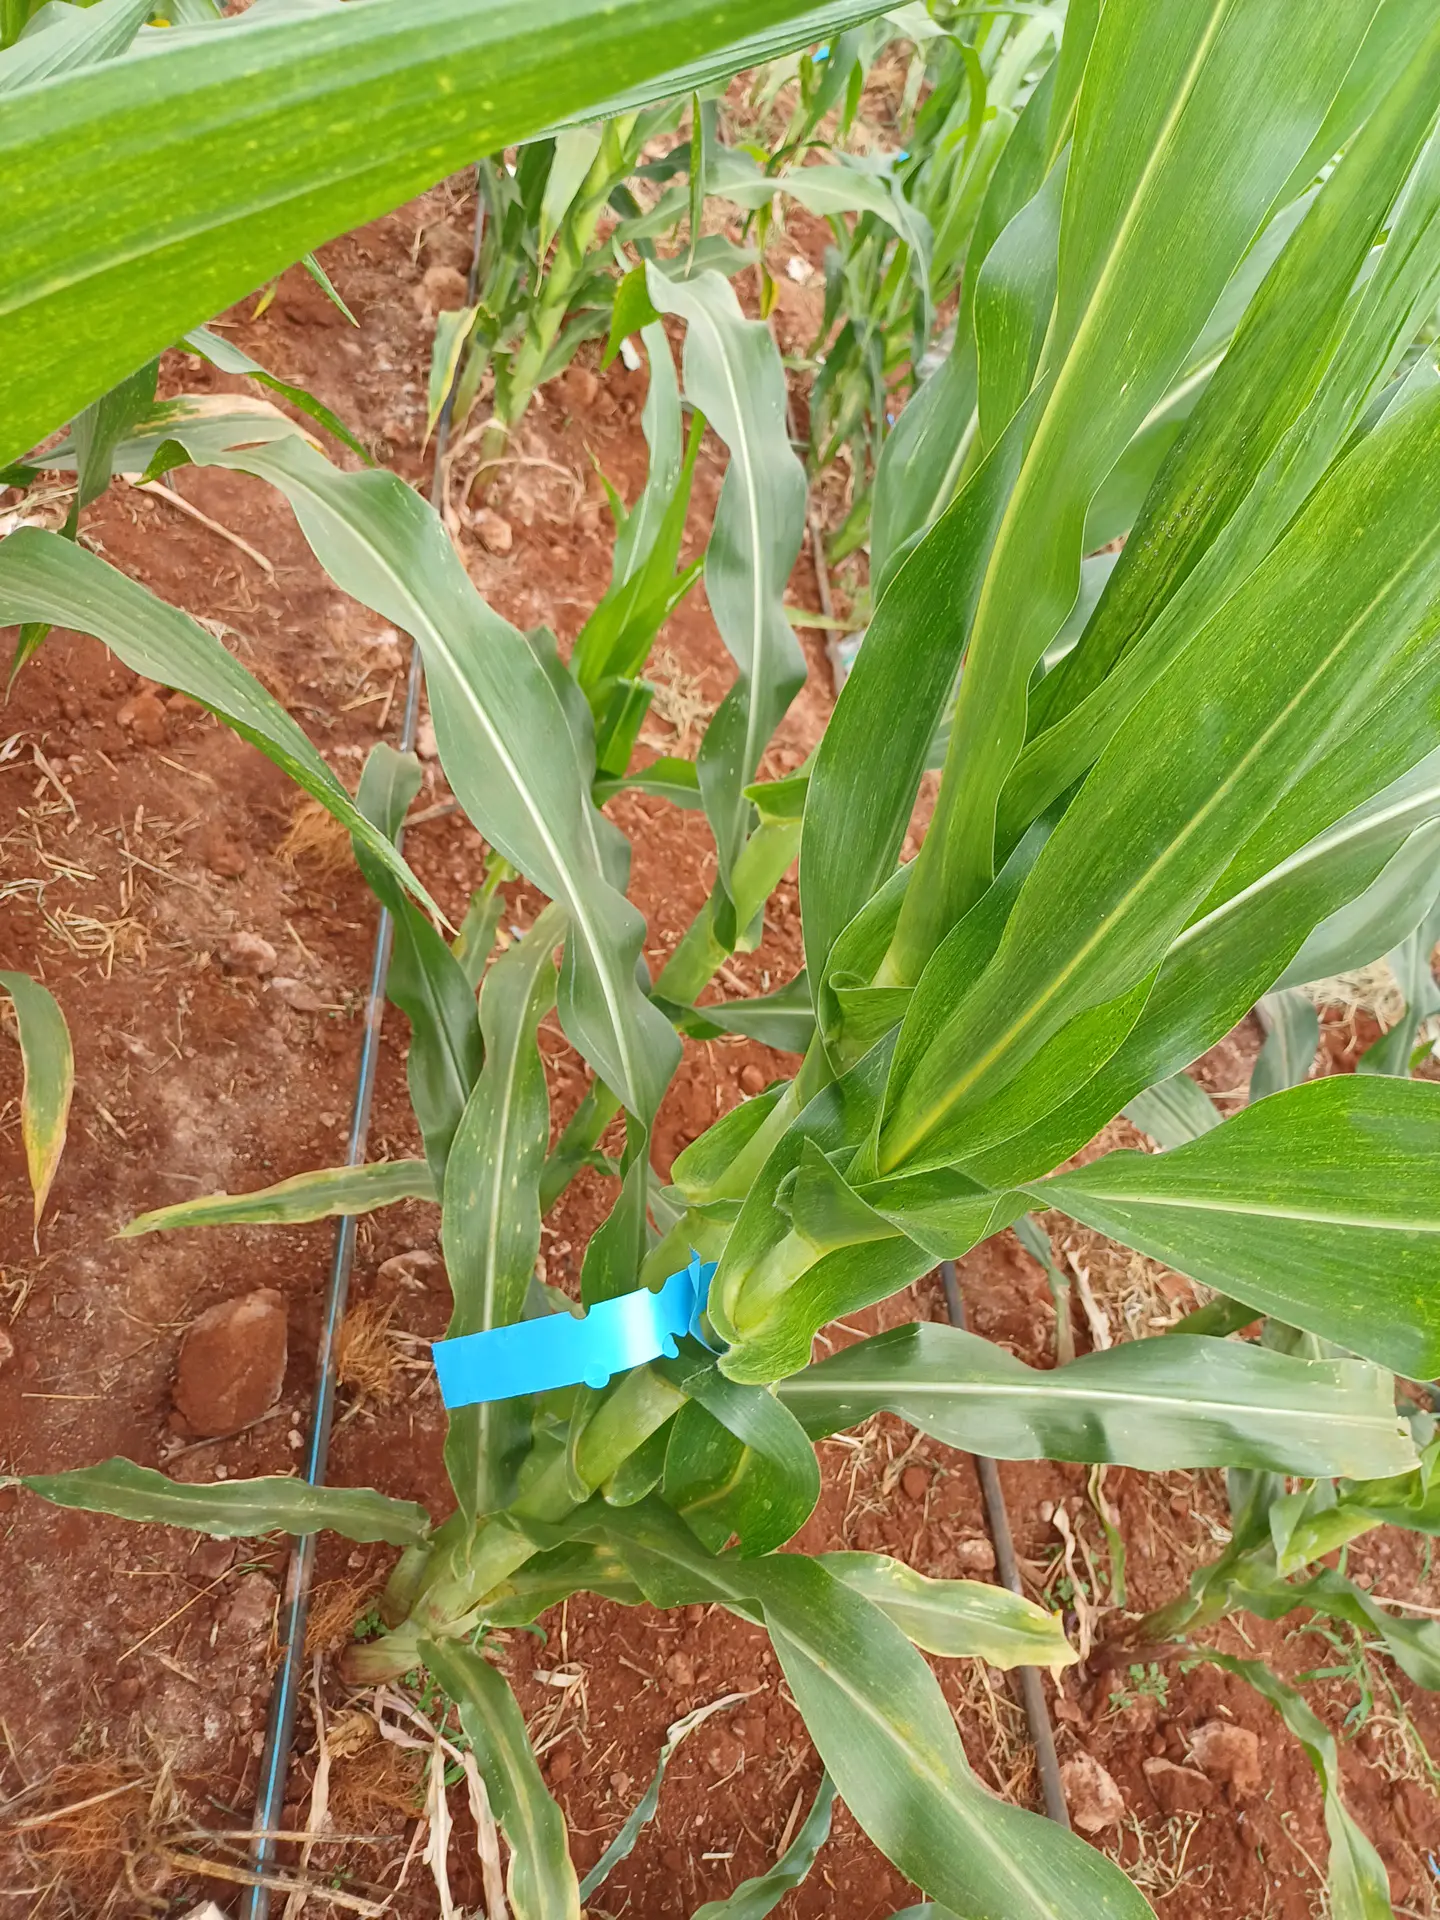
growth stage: vegetative
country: Kenya
